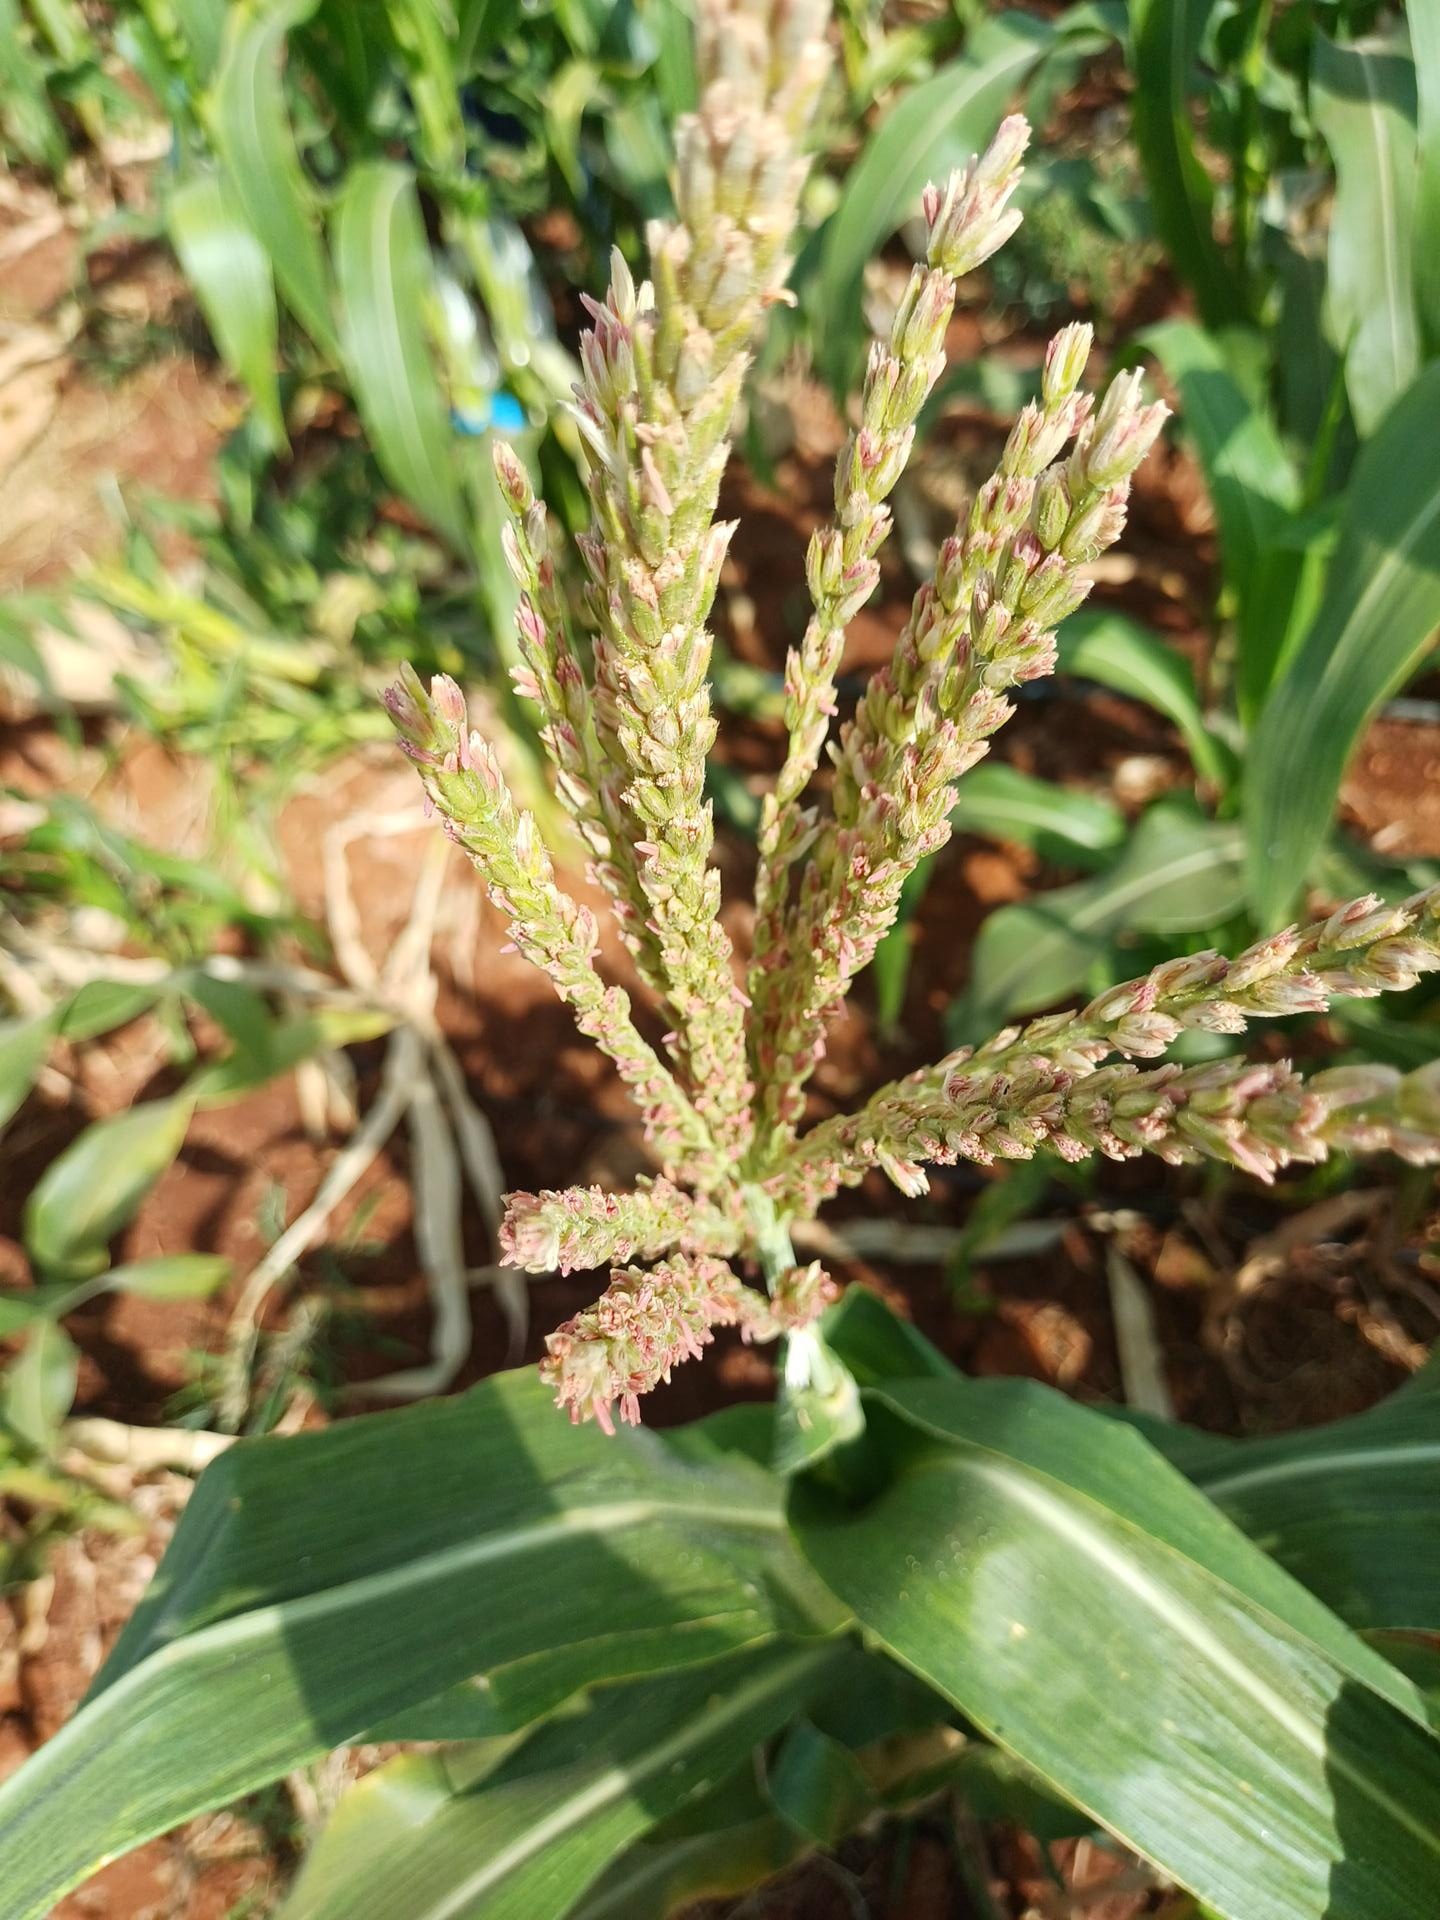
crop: maize
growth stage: flowering
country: Kenya
